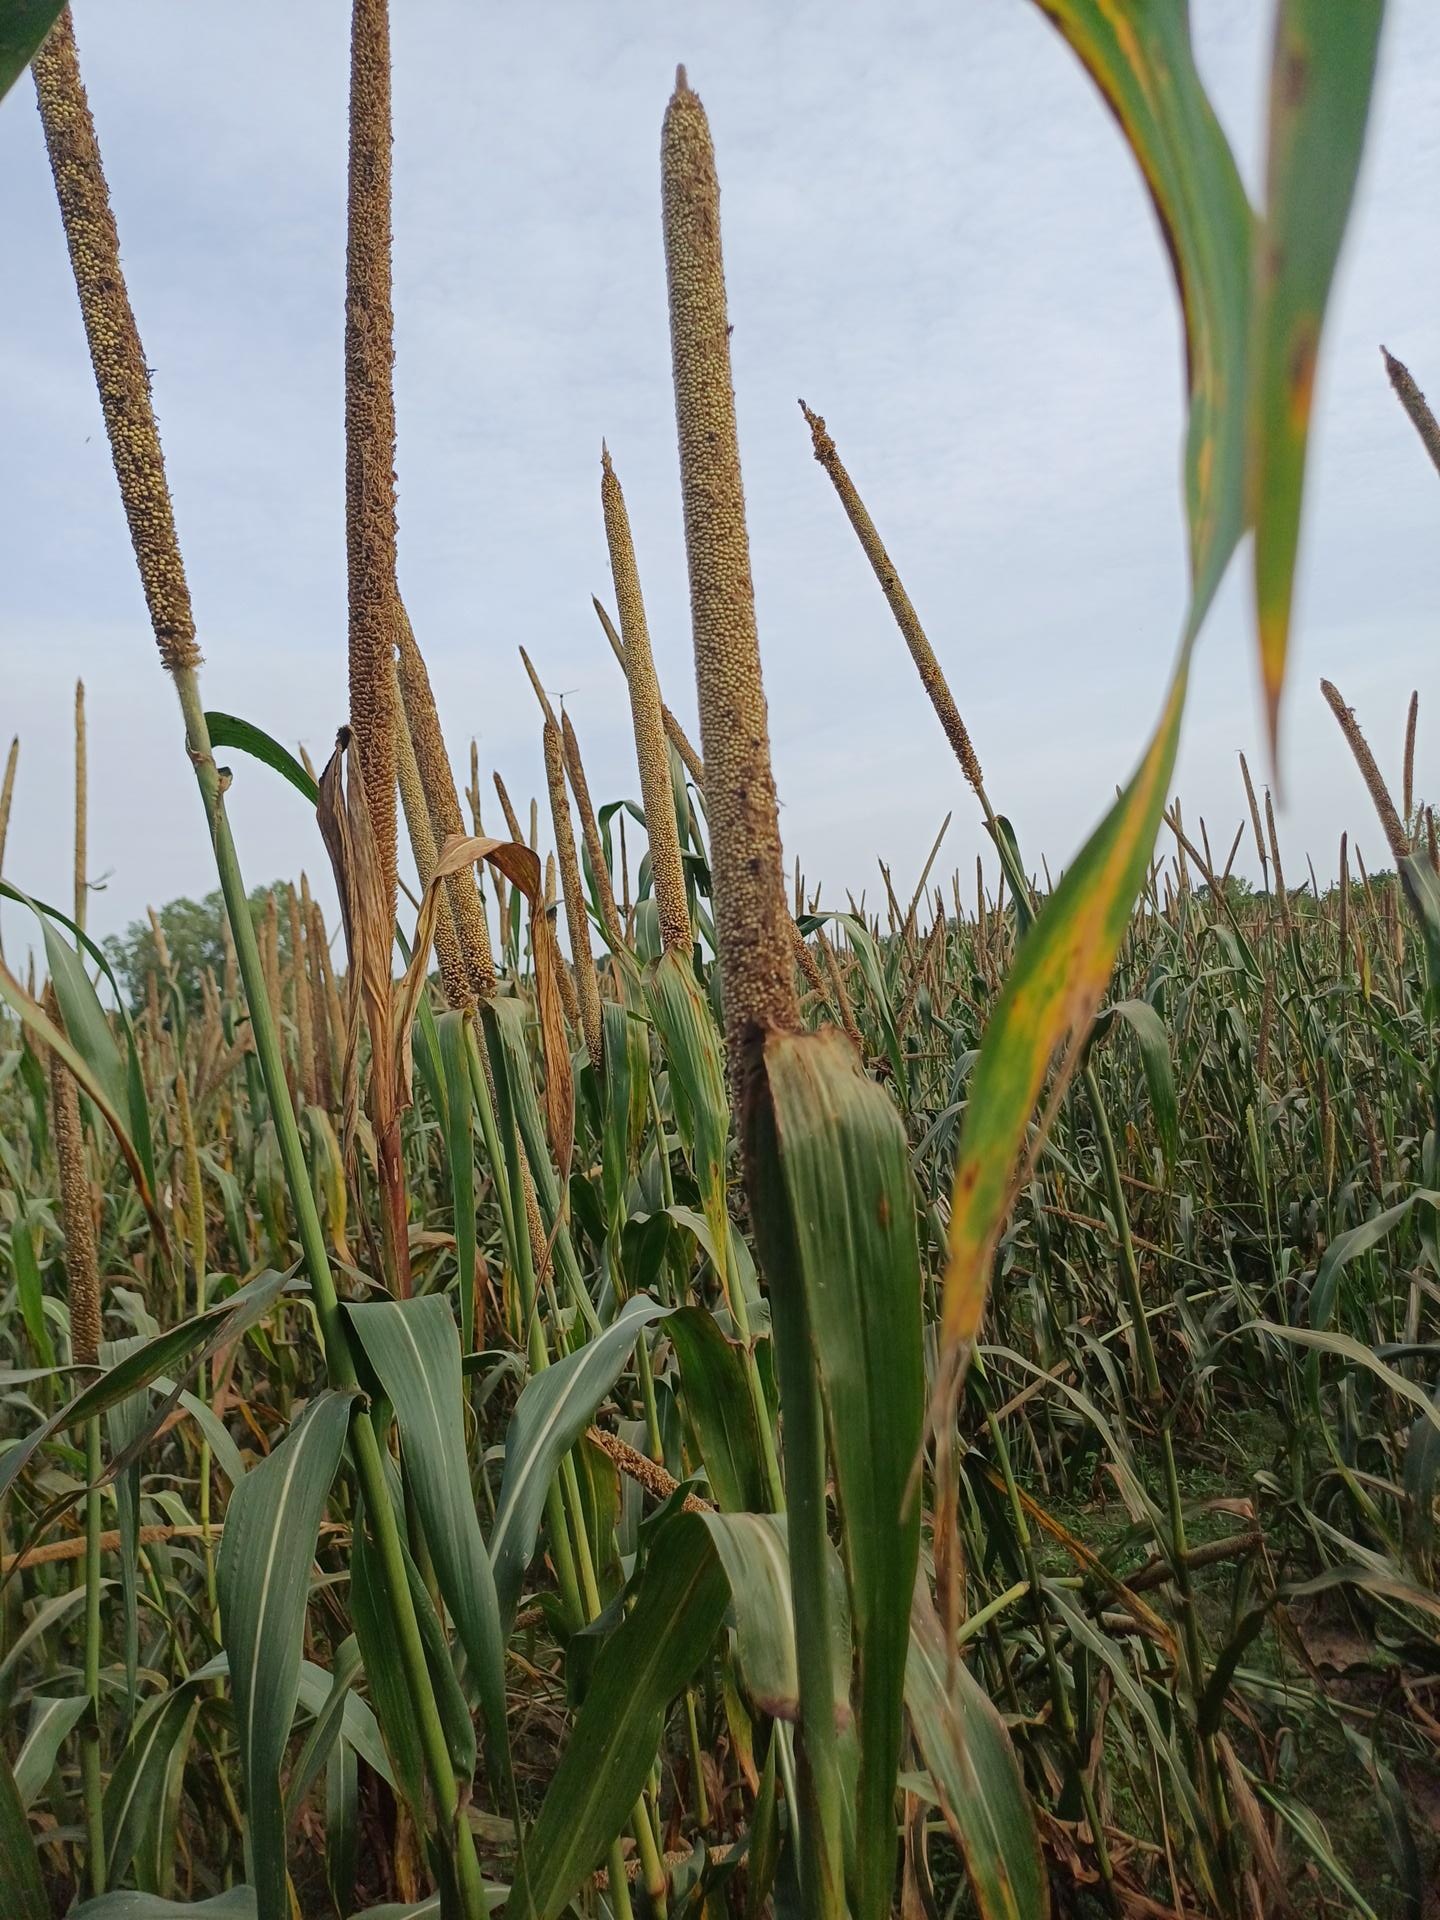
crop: pearl millet
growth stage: filling grain
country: Senegal
